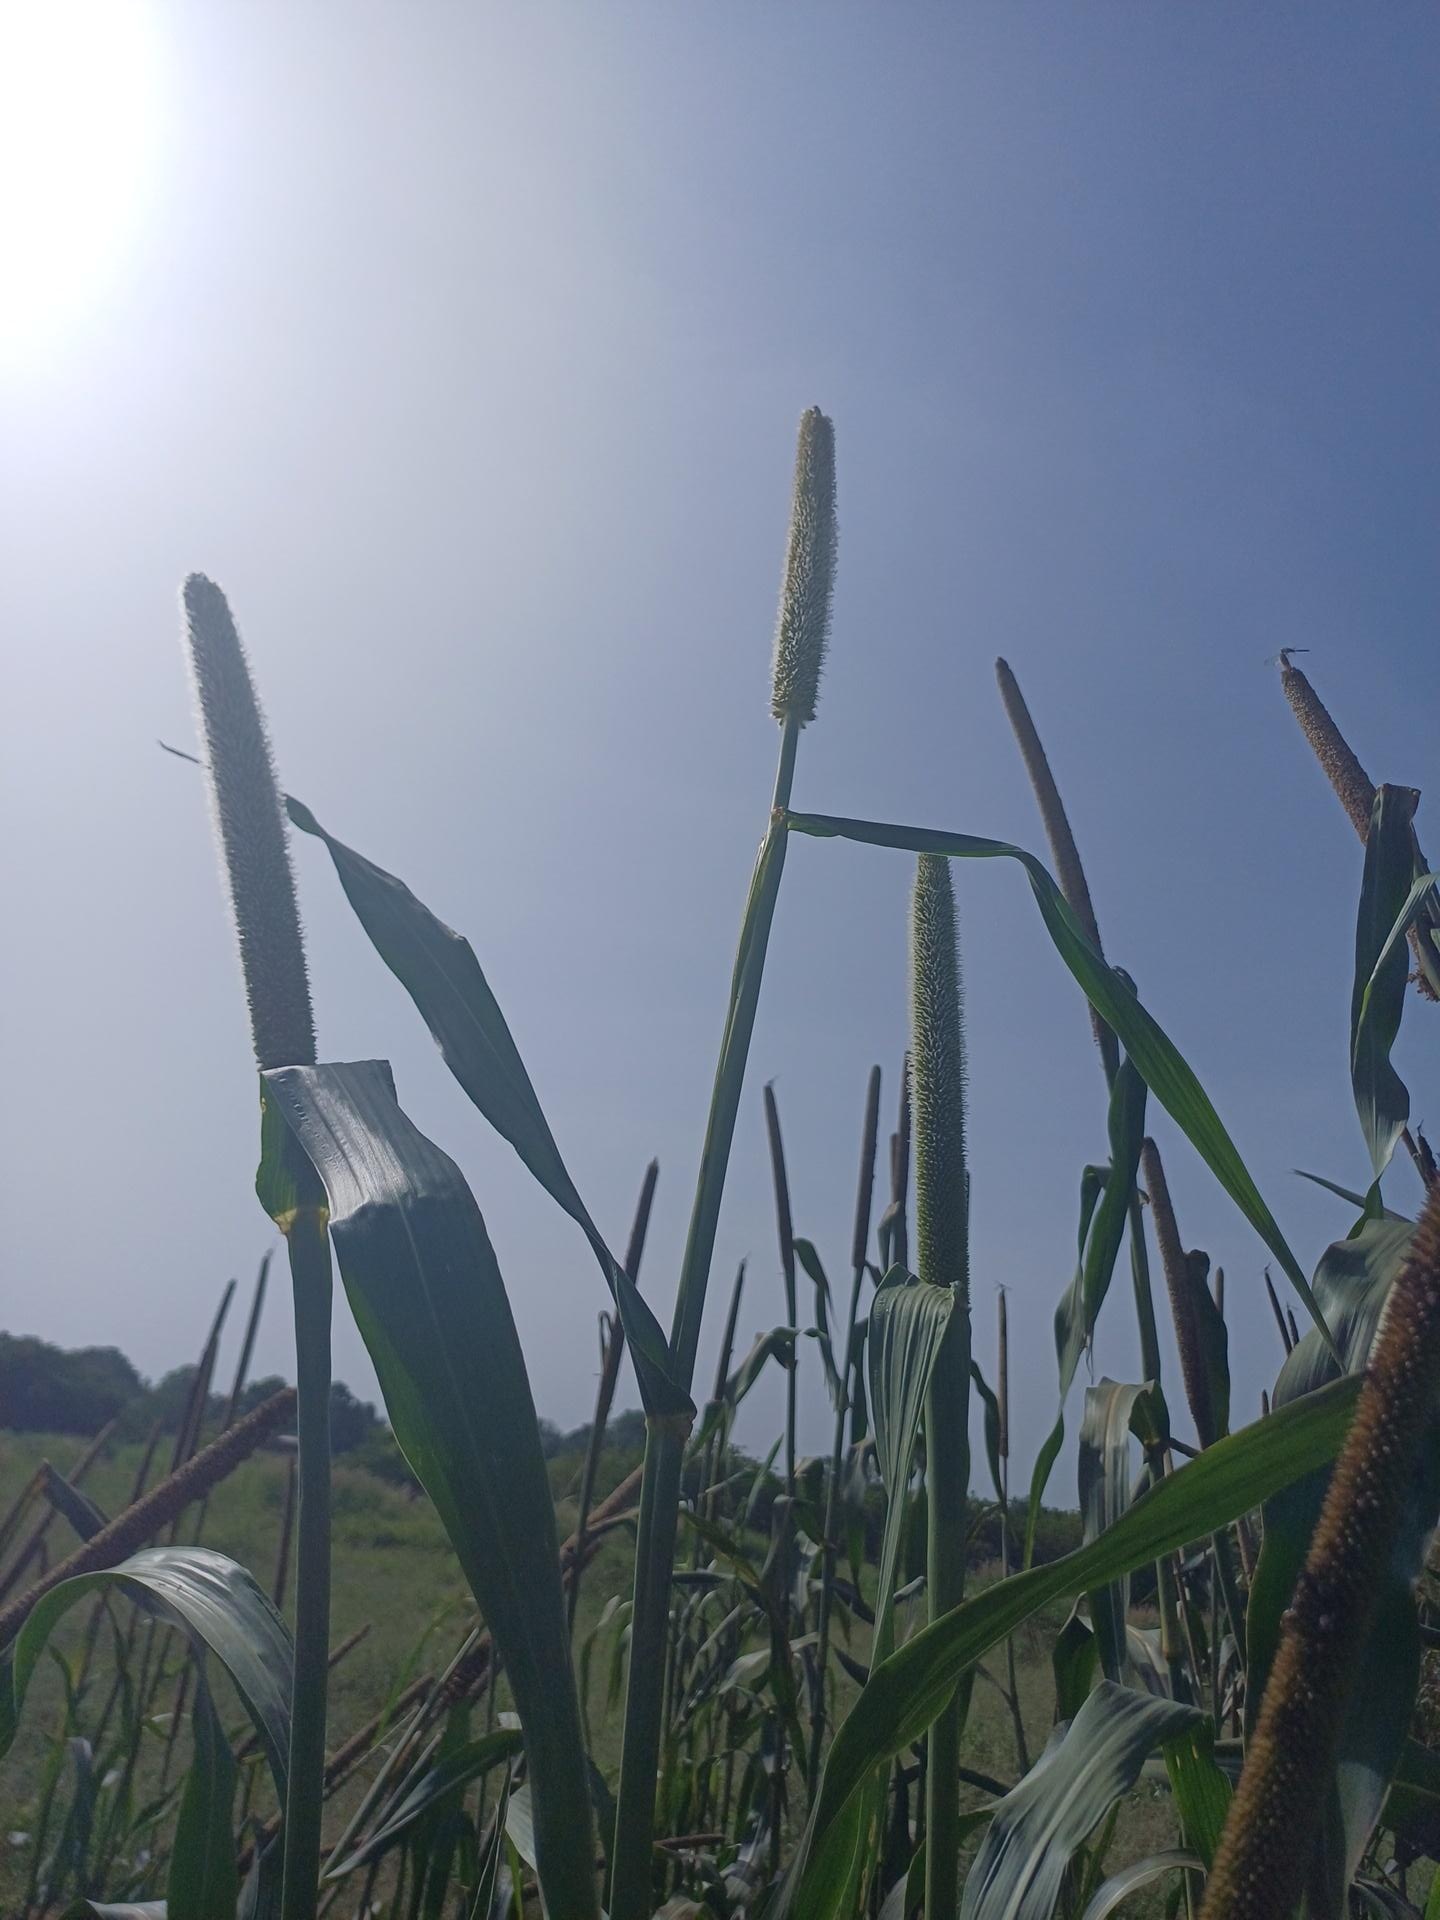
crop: pearl millet
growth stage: filling grain
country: Senegal
